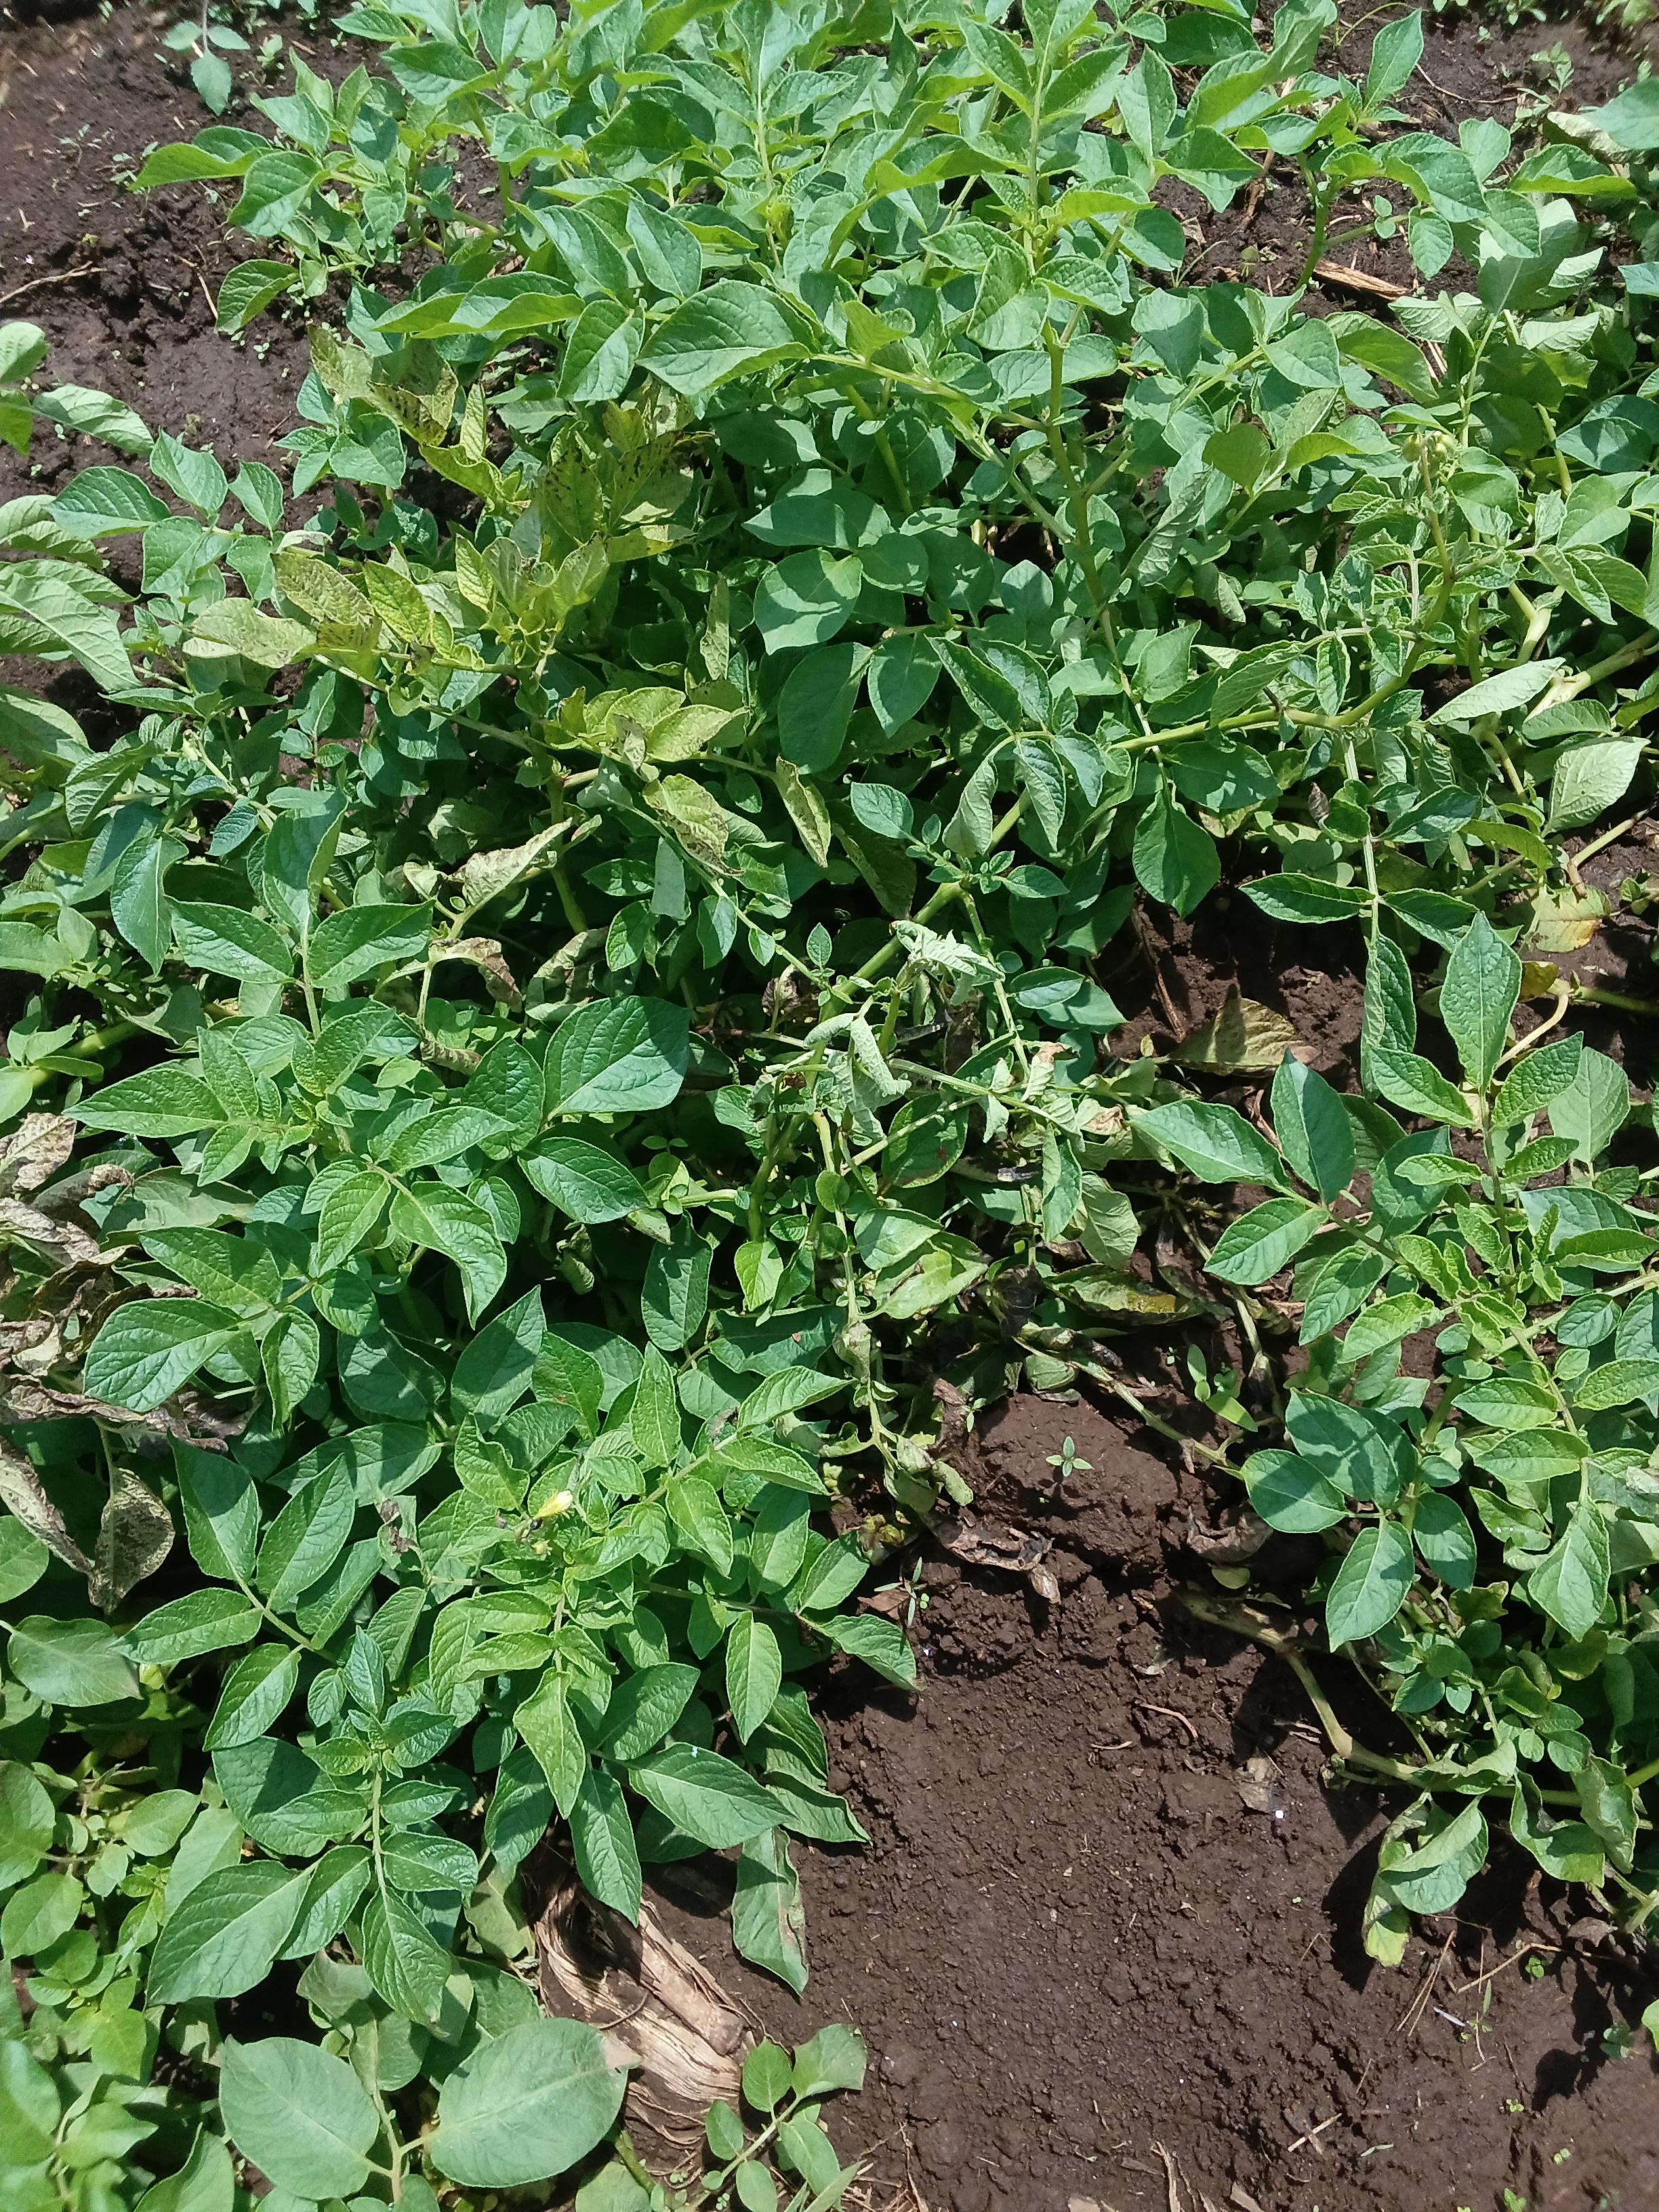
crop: potato
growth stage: vegetative
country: Kenya
